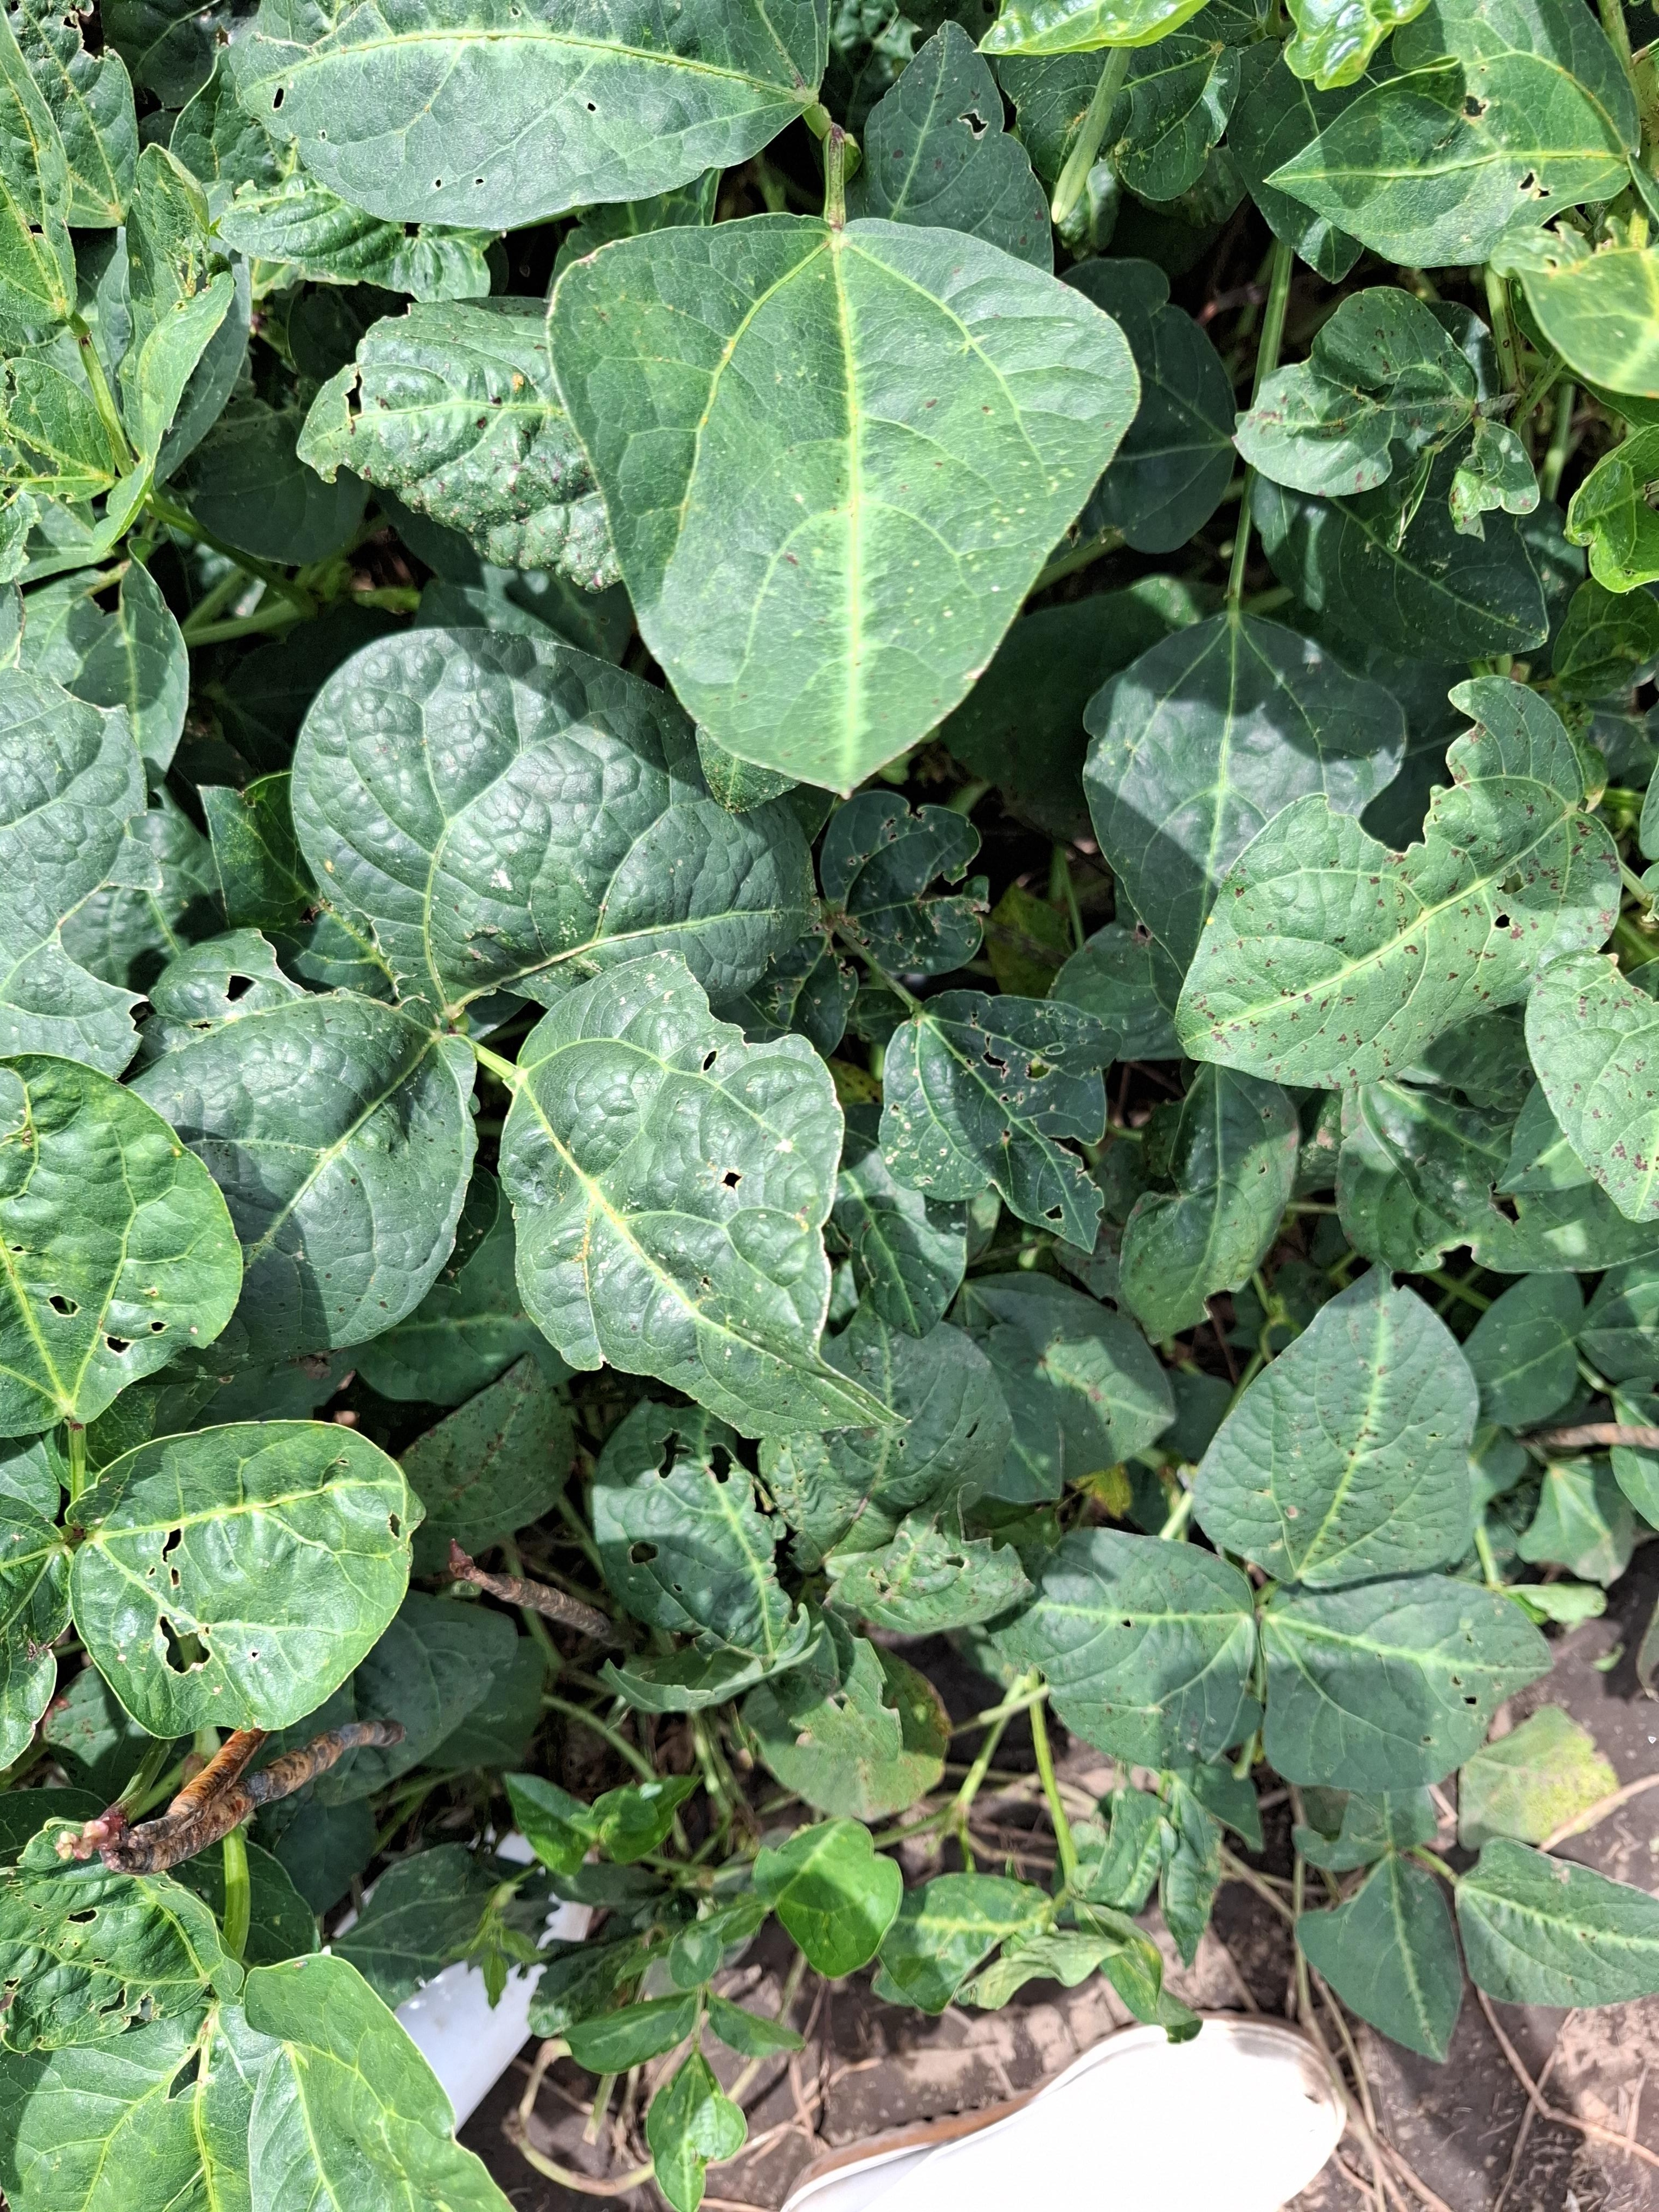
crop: cowpea
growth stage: development pod
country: Tanzania
